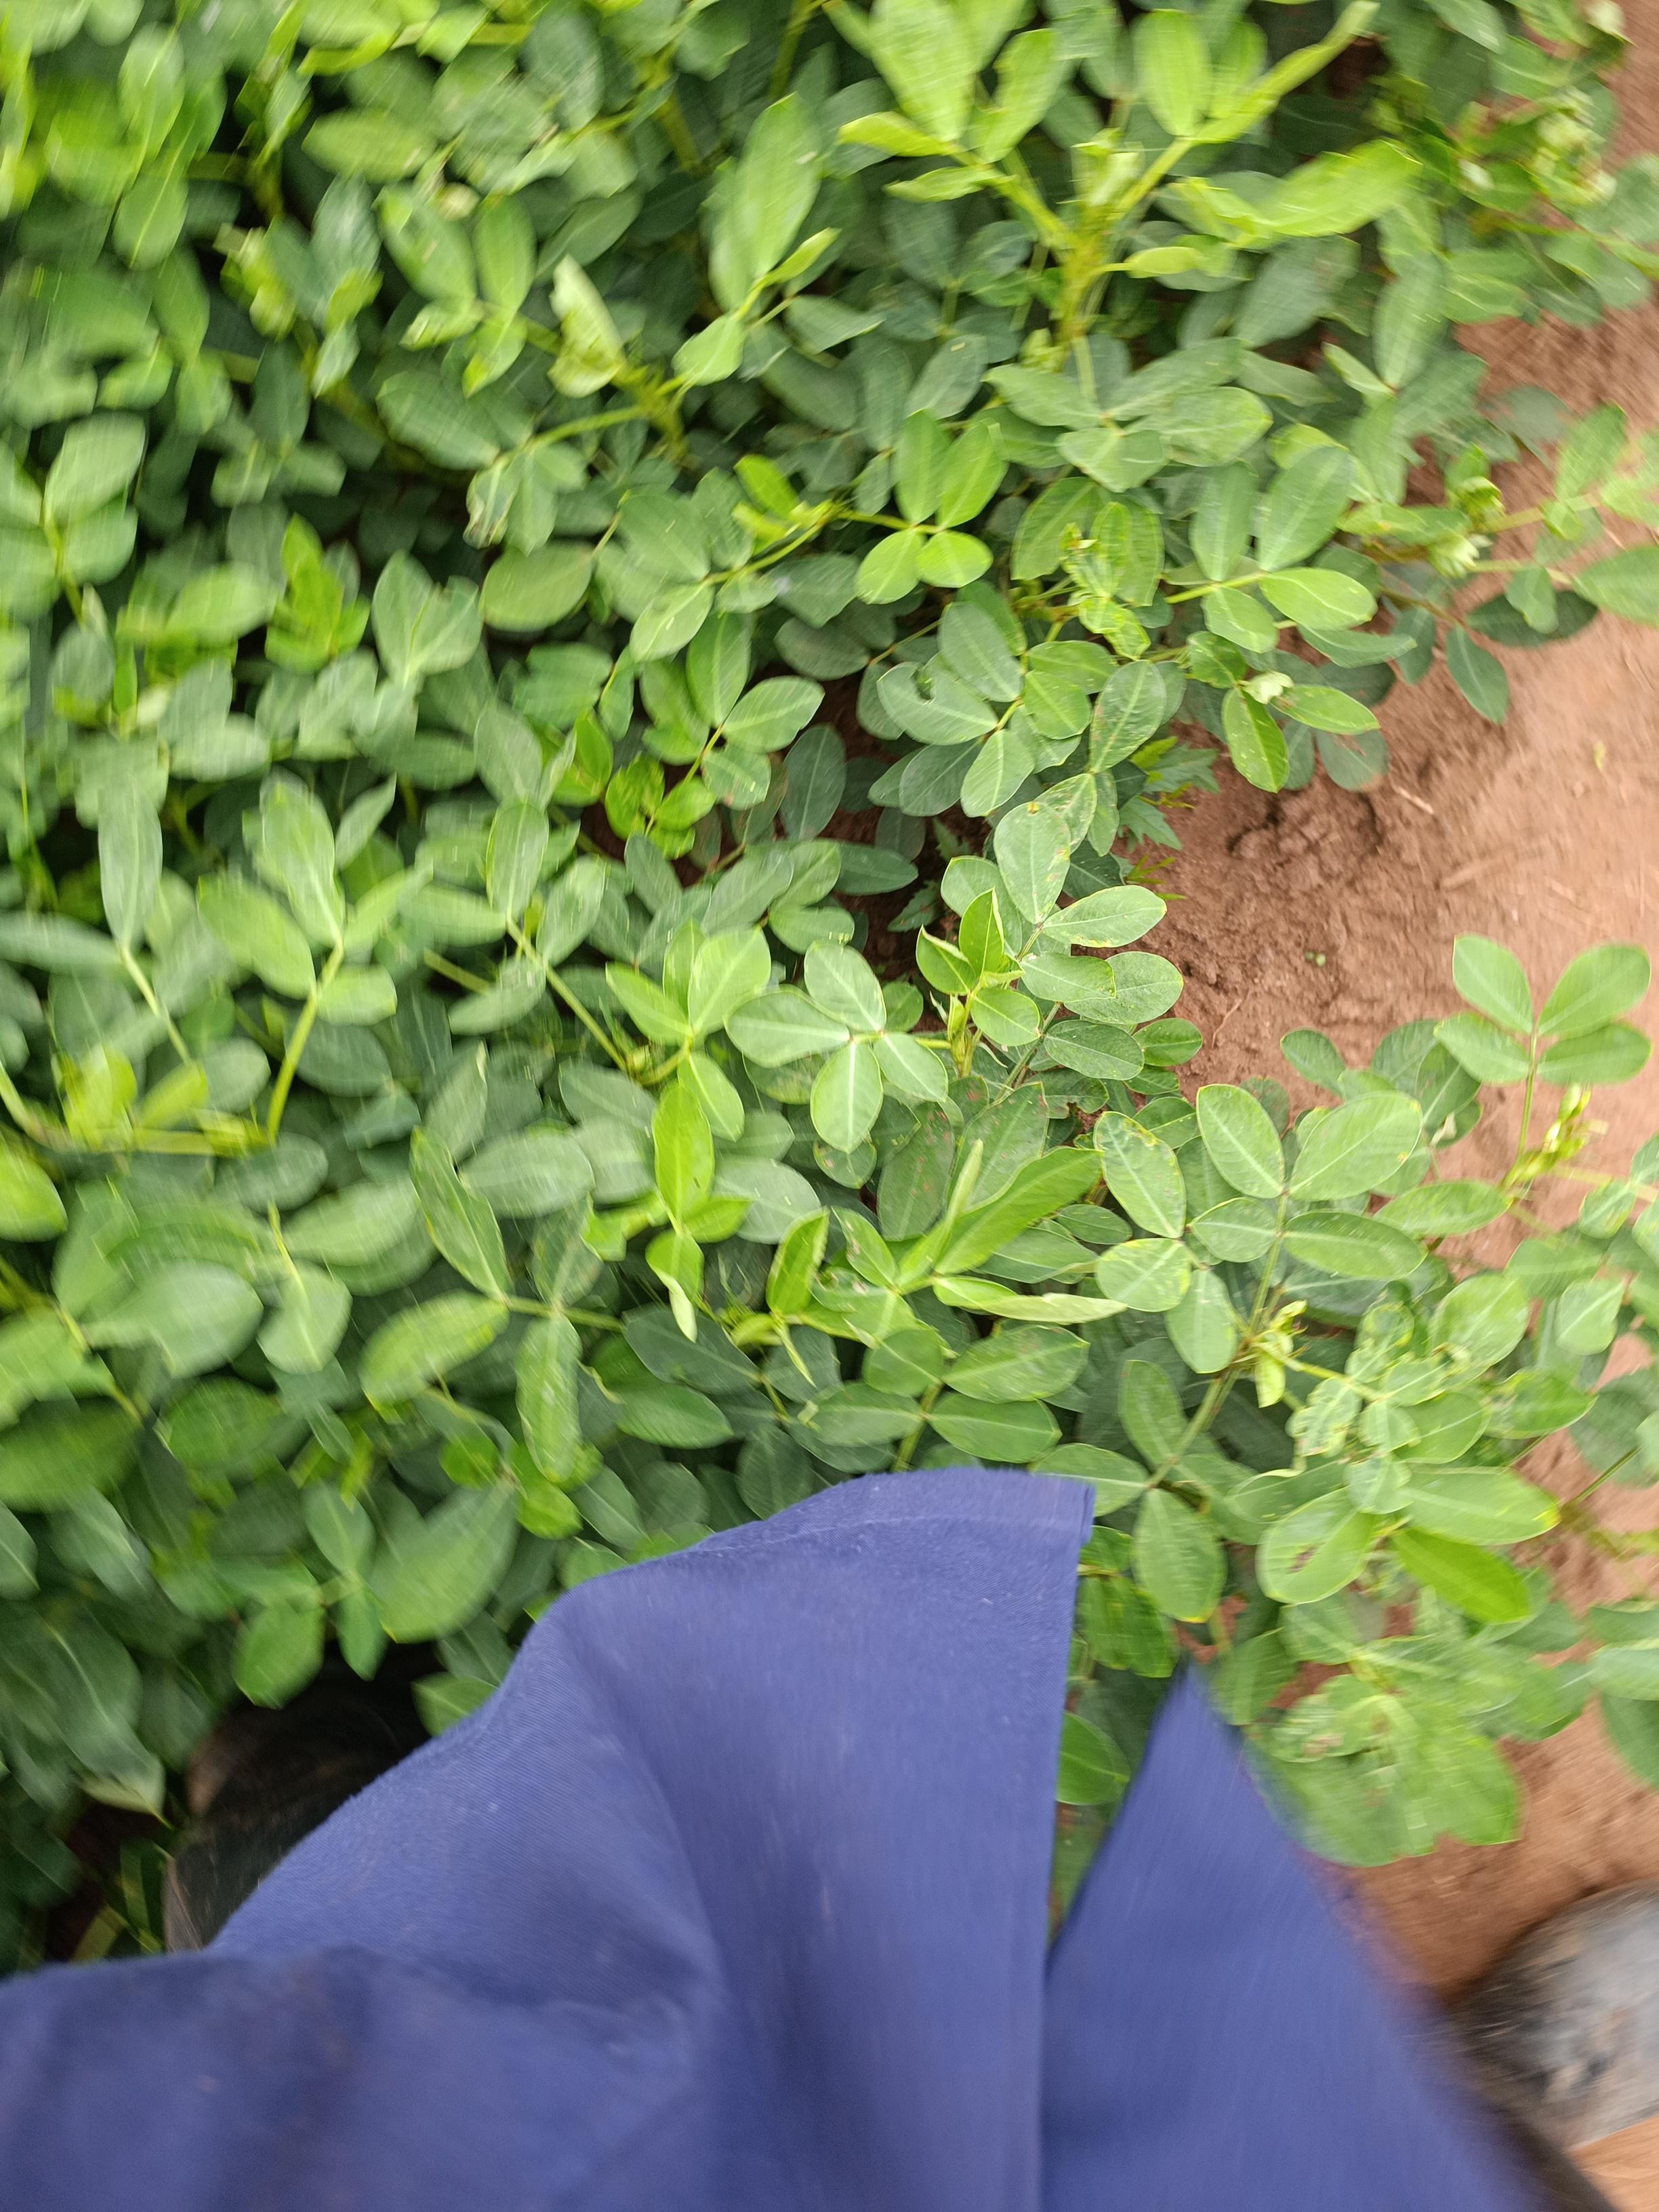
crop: groundnut
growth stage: pegging
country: Kenya
